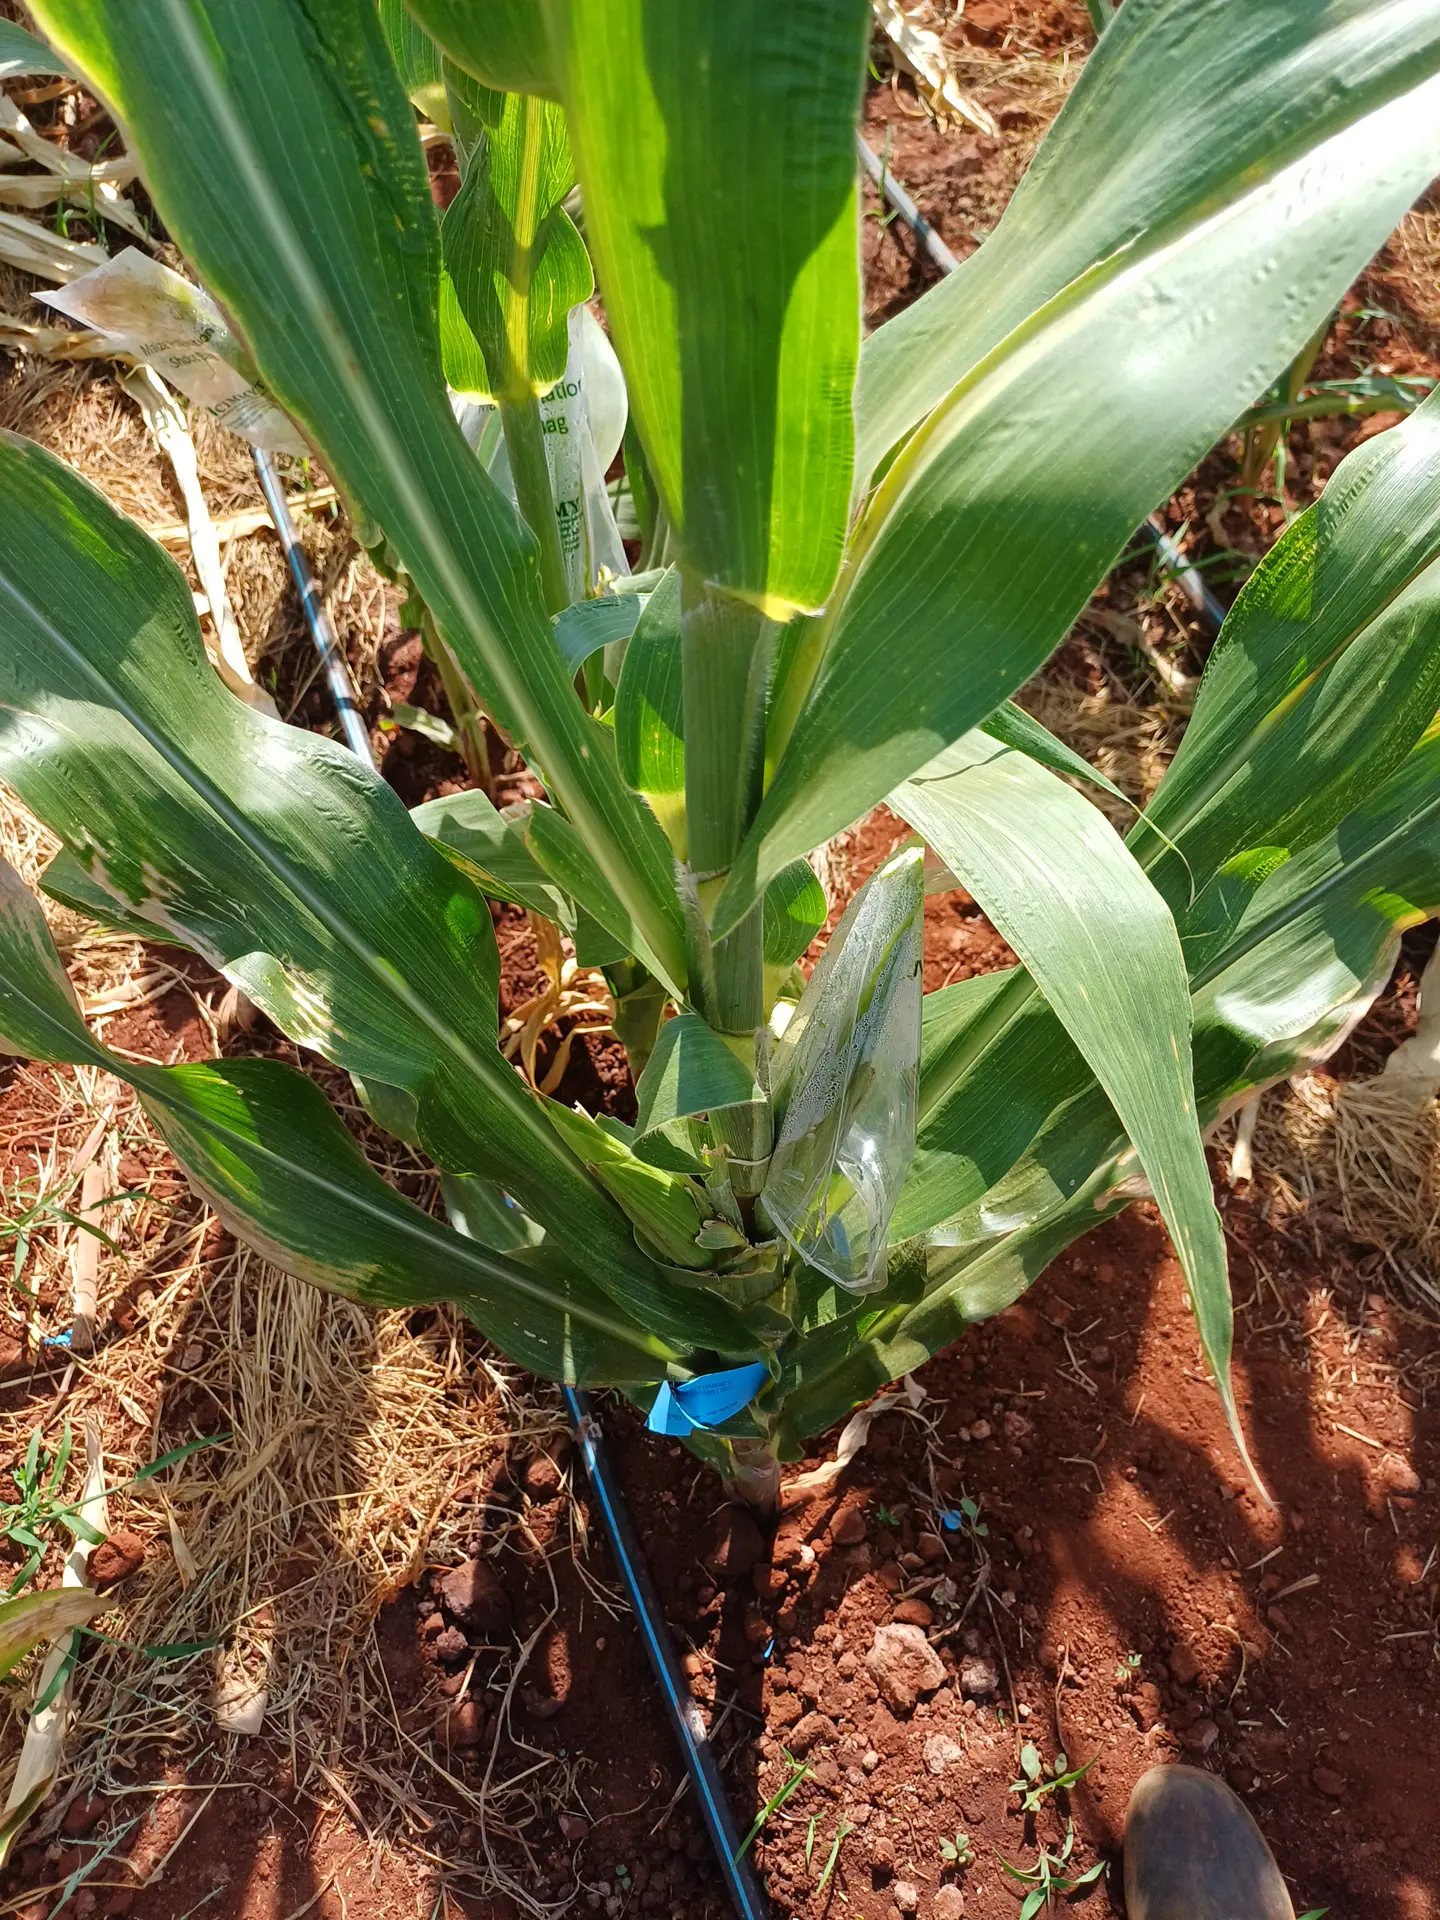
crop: maize
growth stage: flowering
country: Kenya
